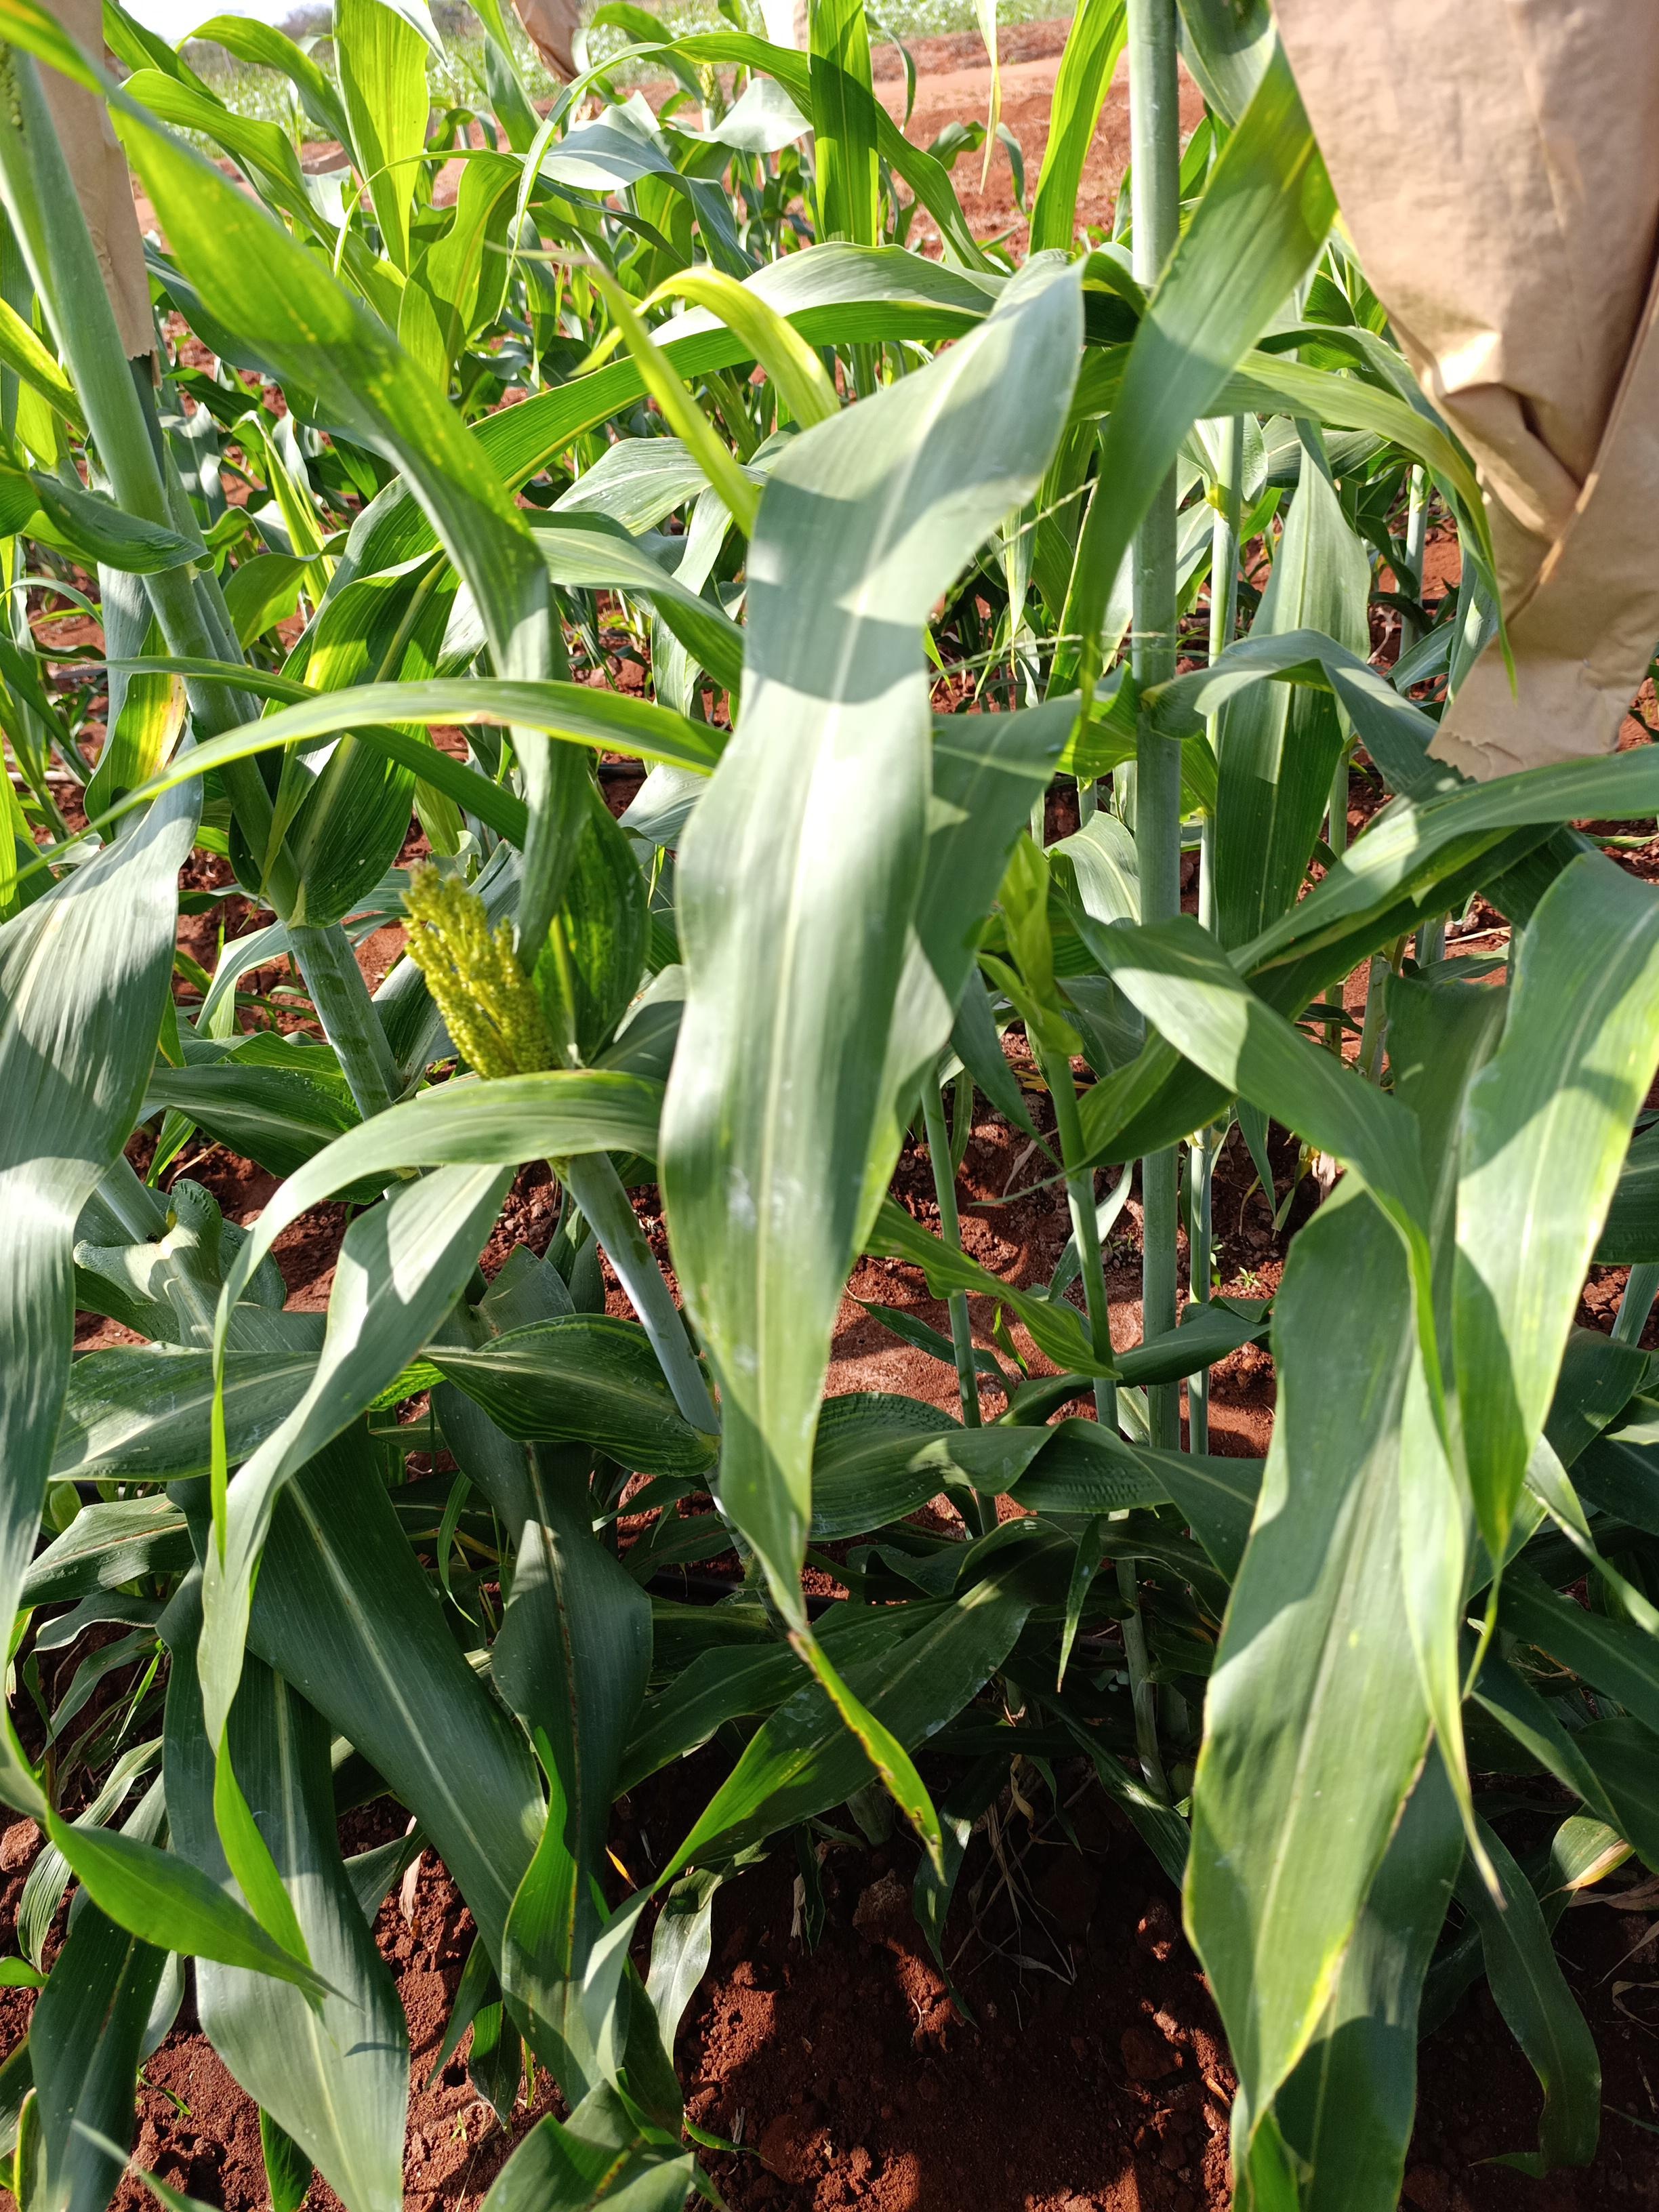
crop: sorghum
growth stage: heading tuber
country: Kenya
